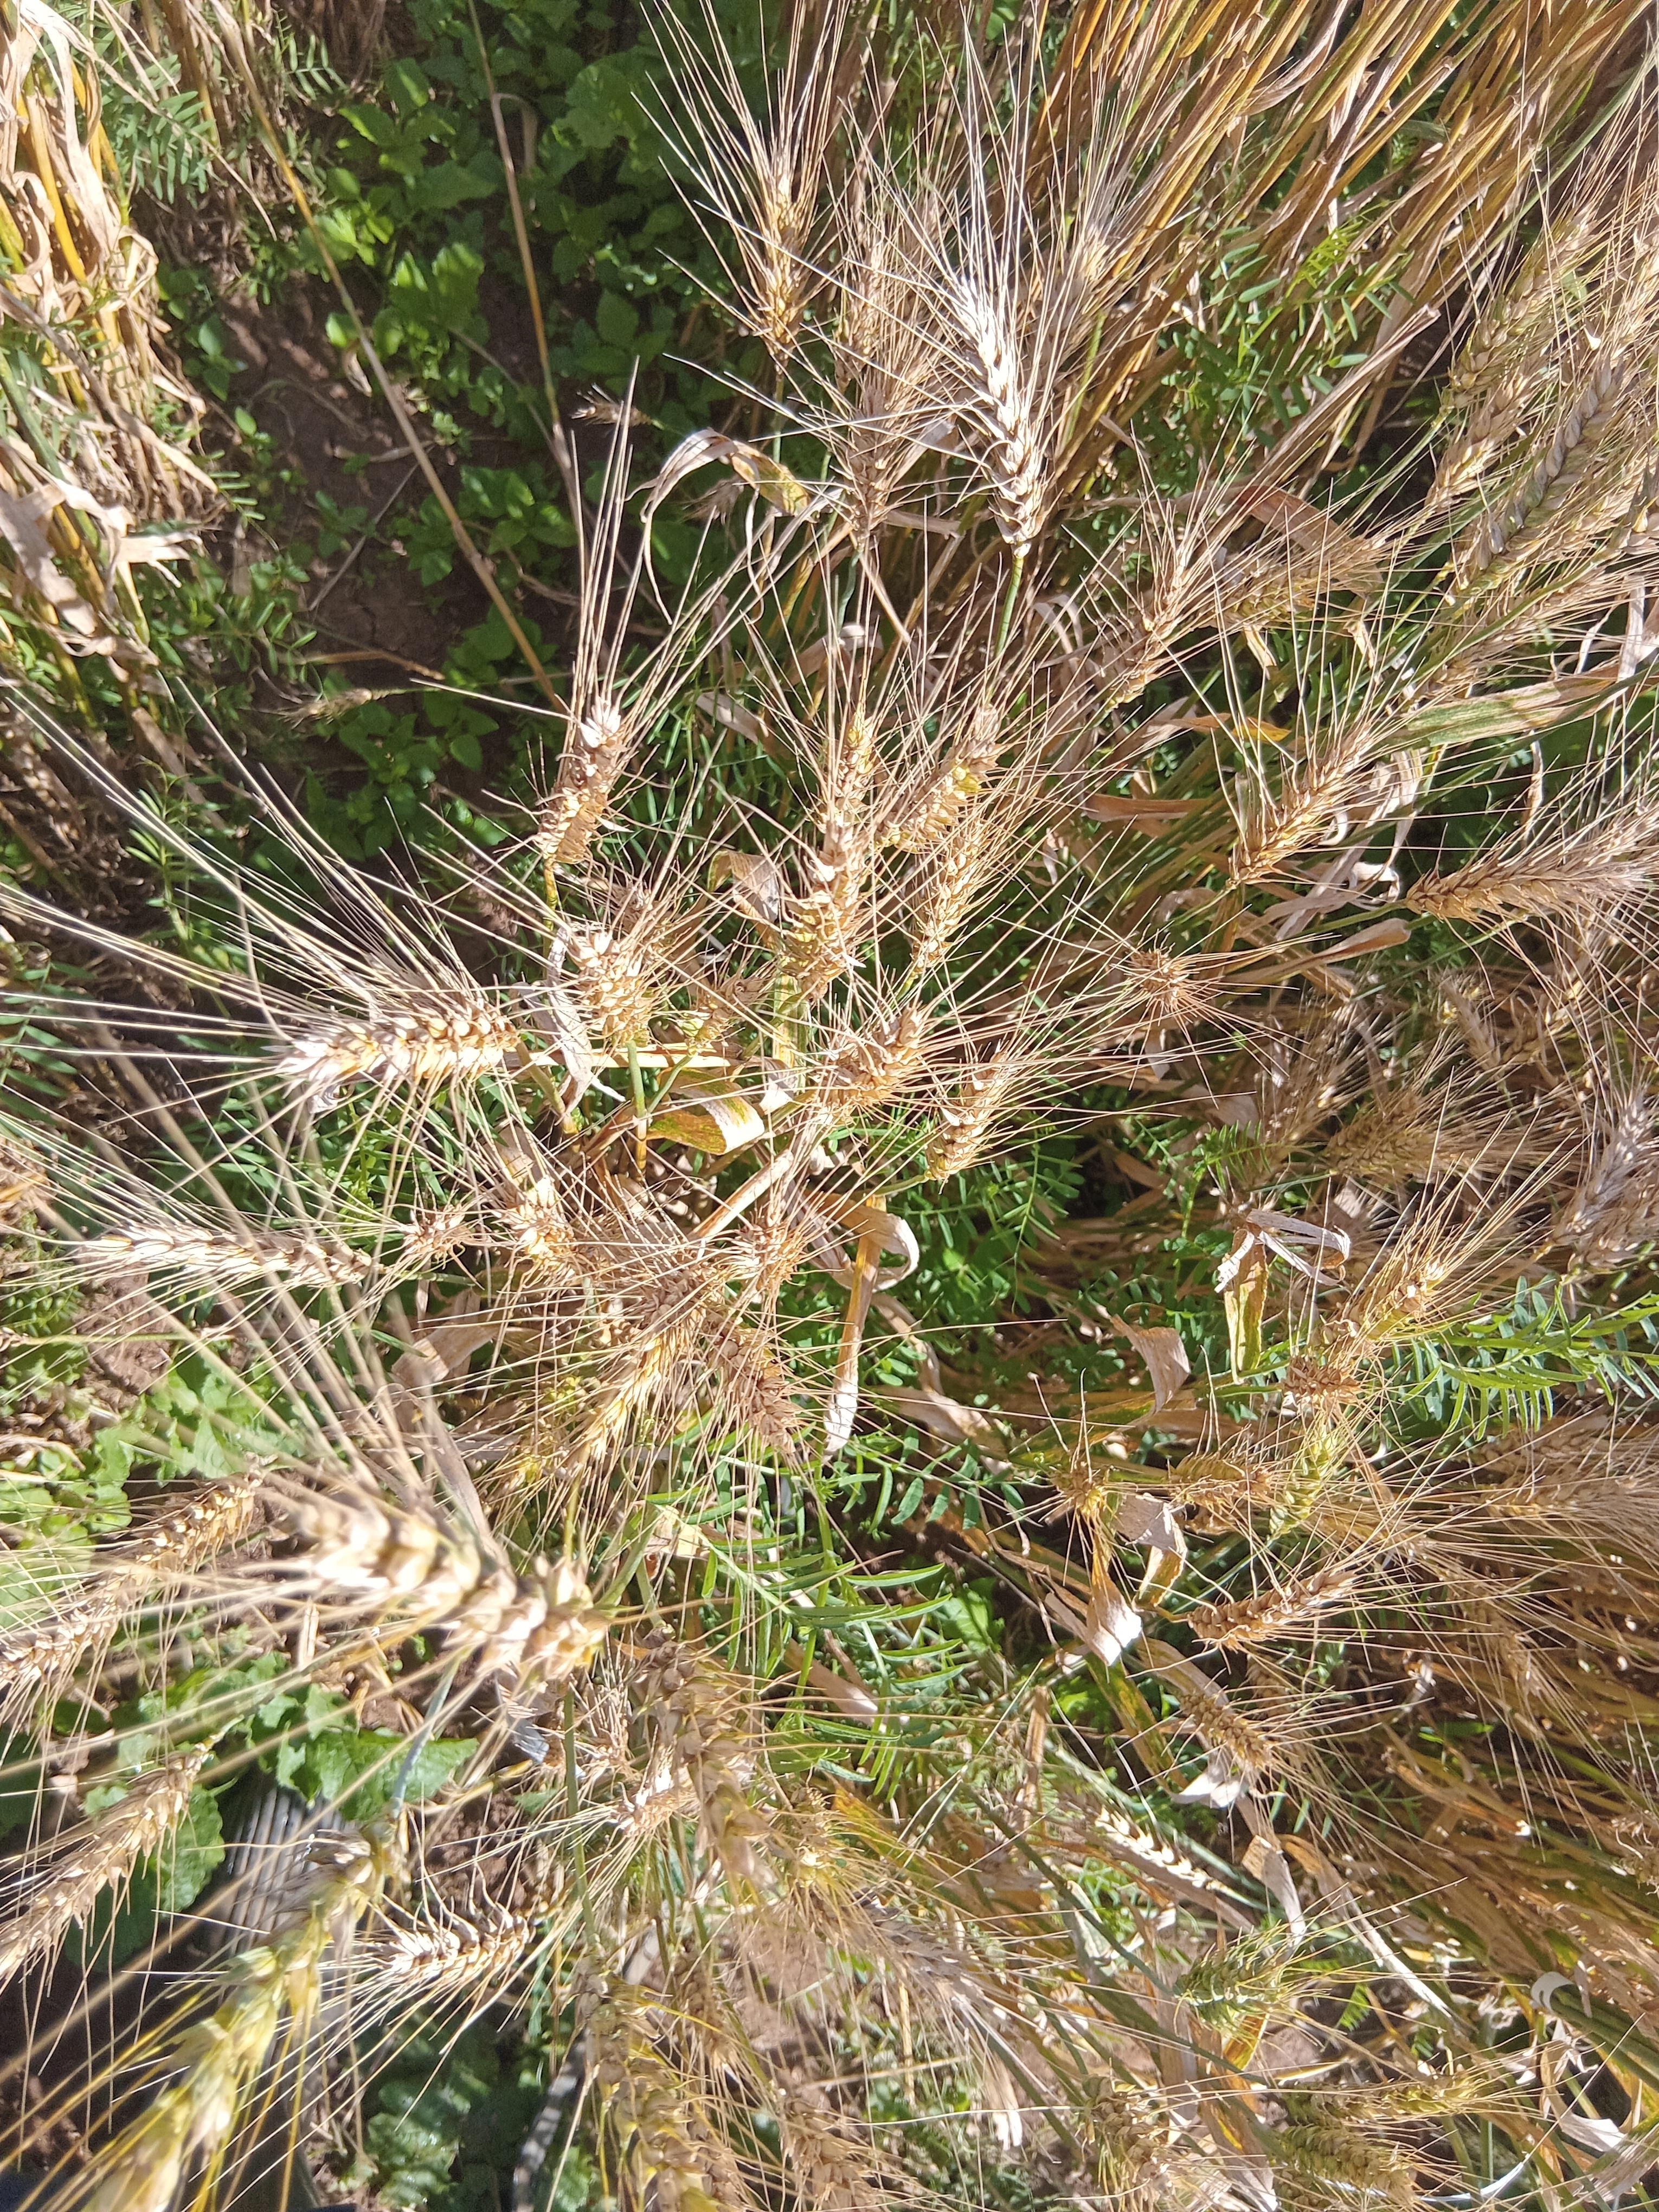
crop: wheat
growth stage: maturity
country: Kenya
